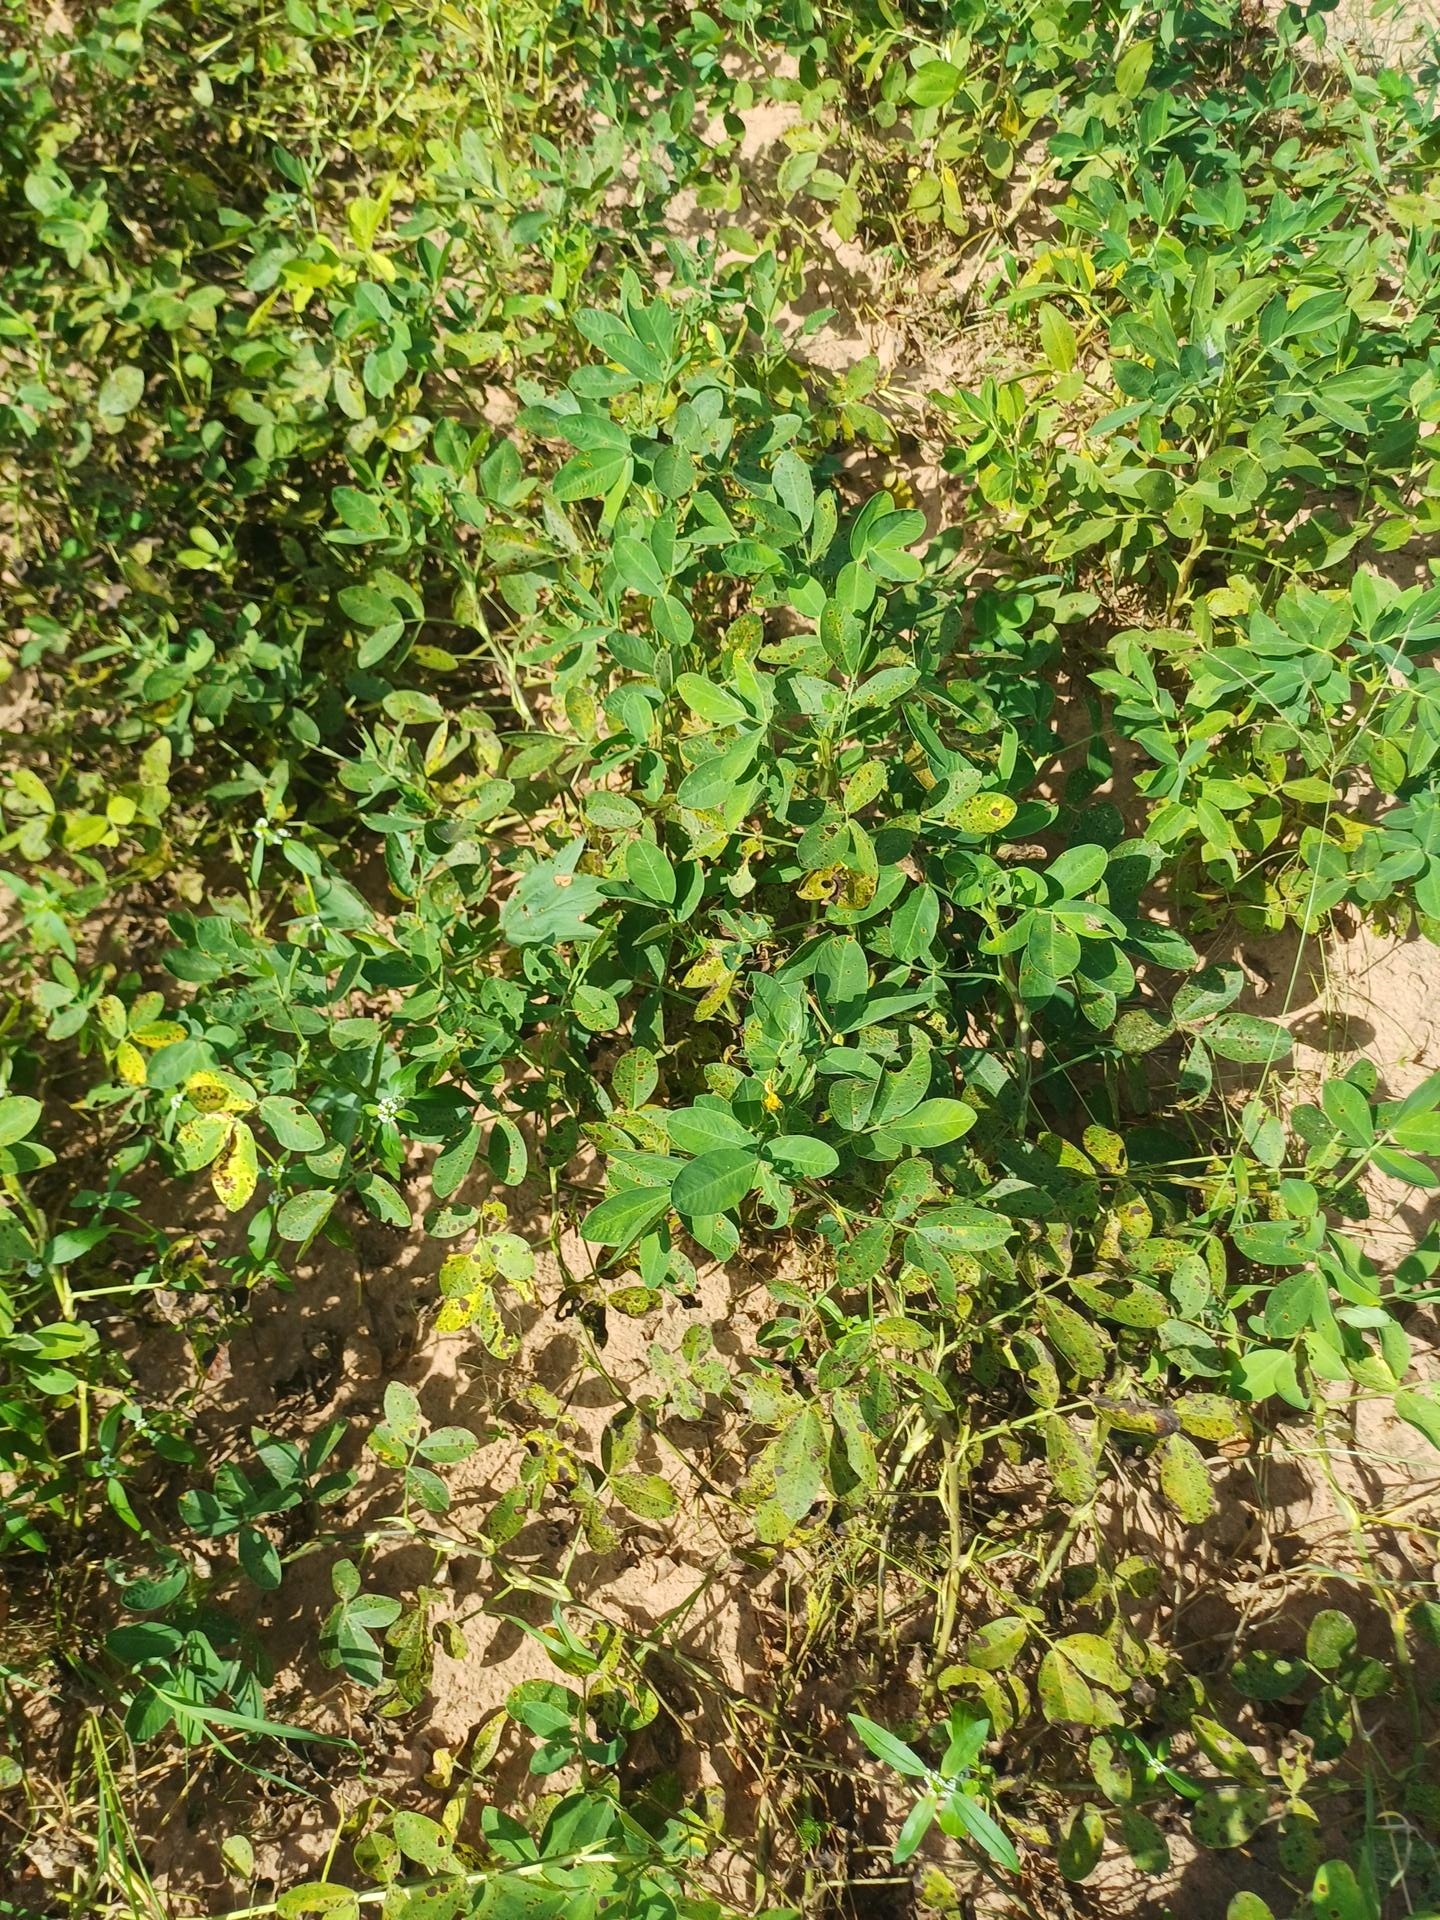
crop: groundnut
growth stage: flowering
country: Senegal
